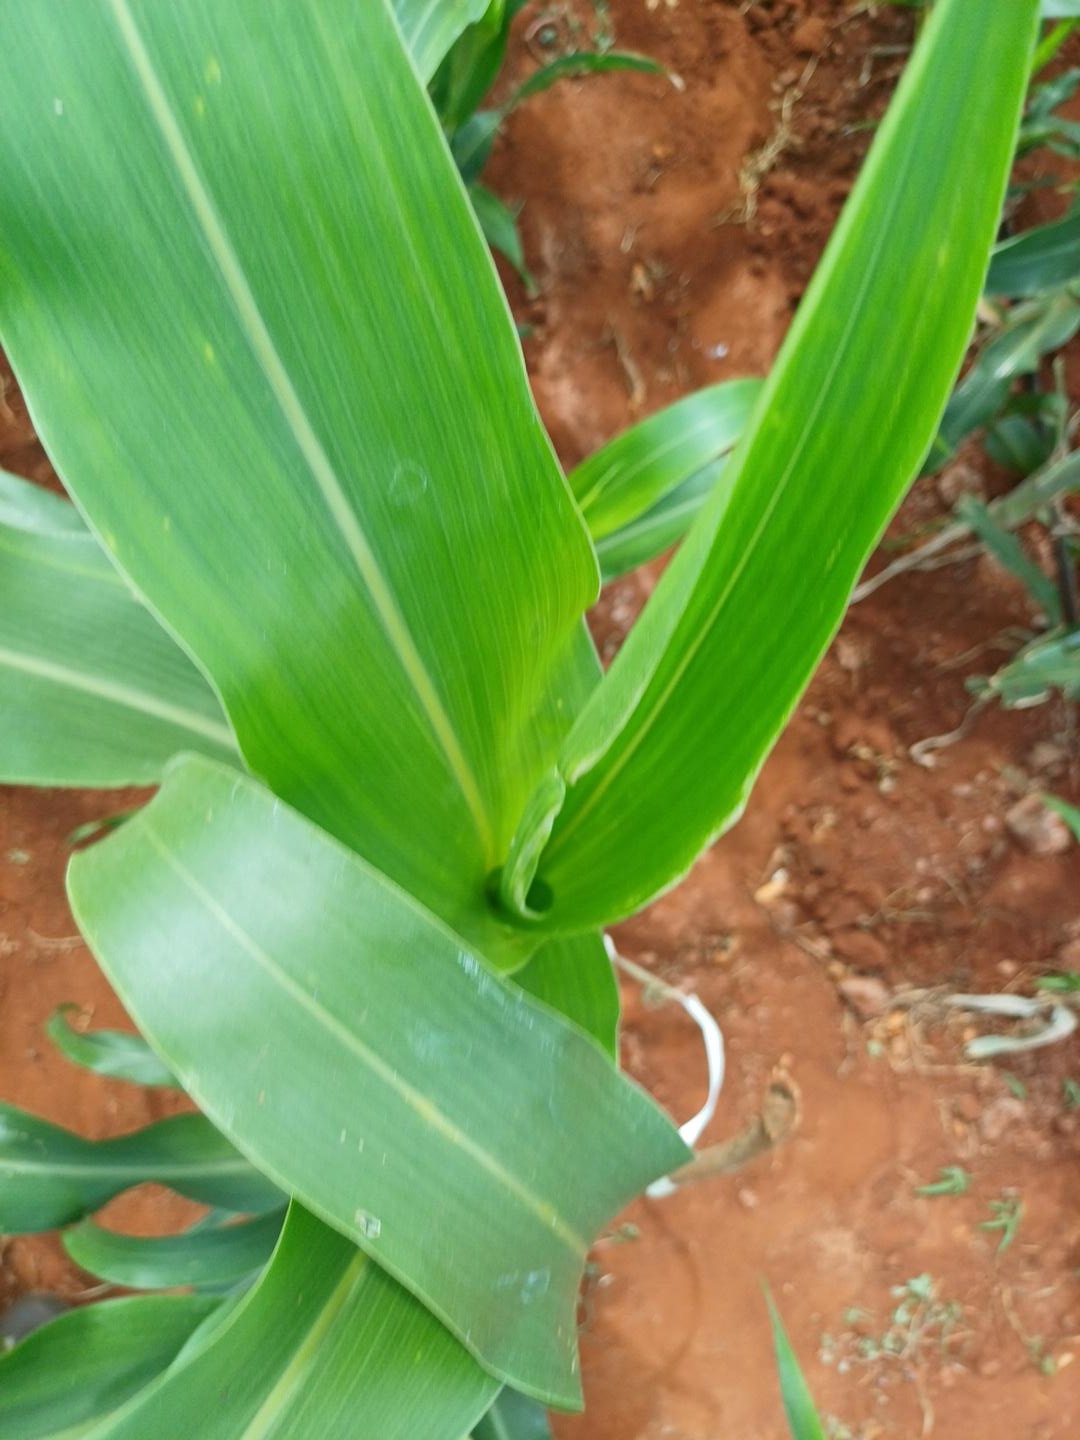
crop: sorghum
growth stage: heading tuber
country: Kenya
